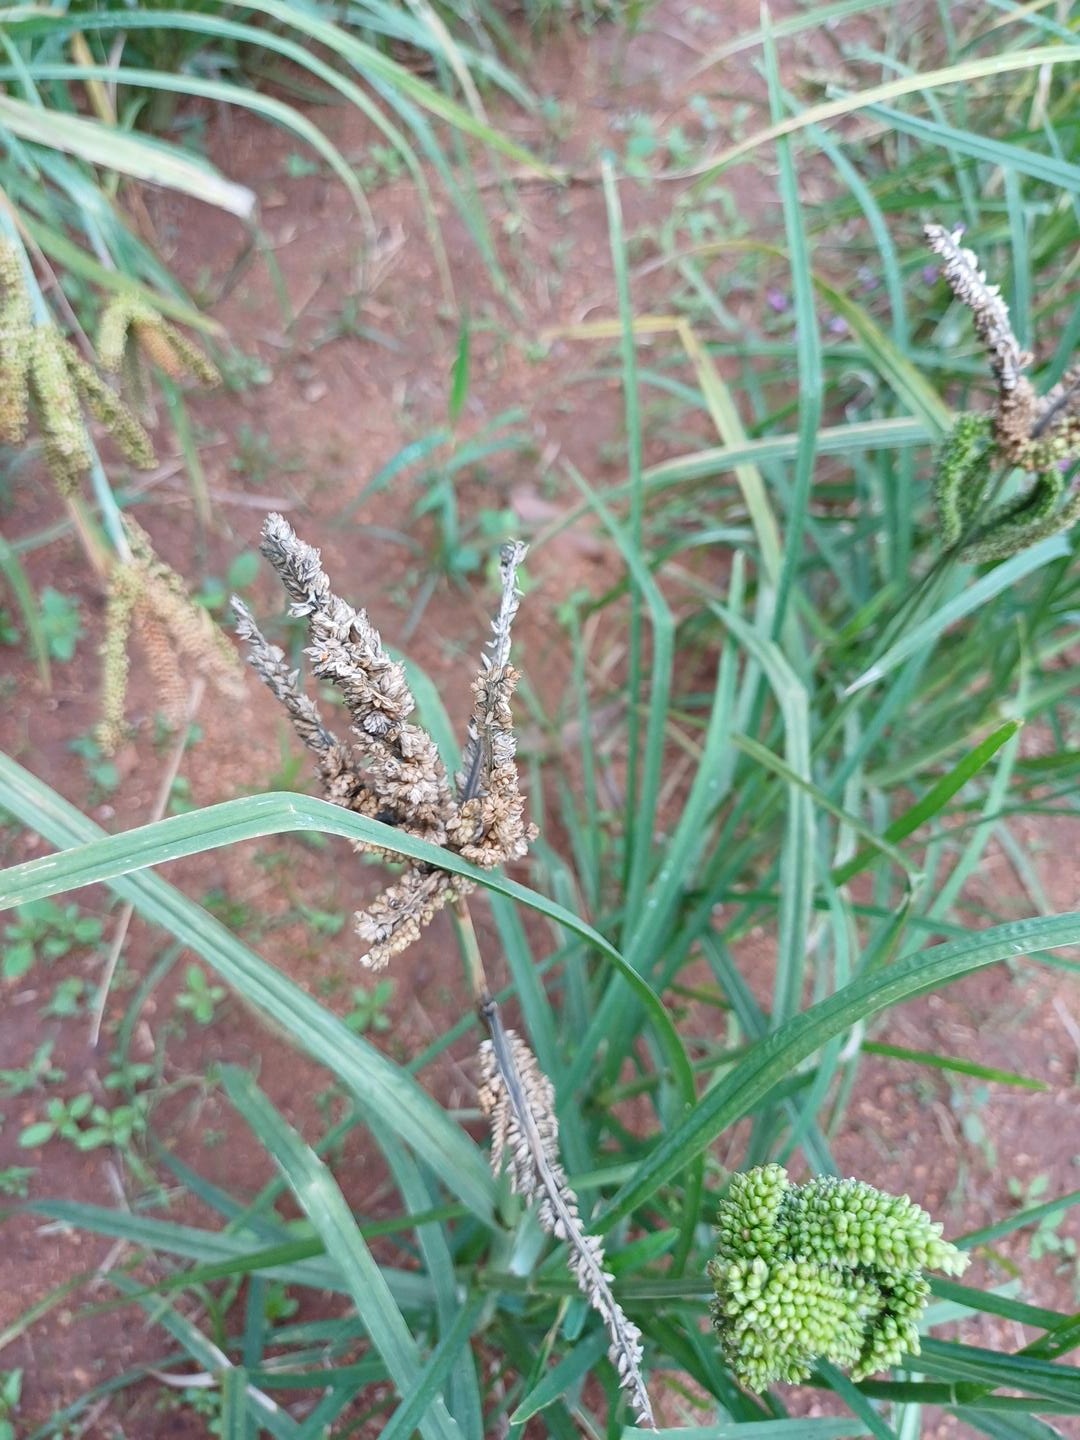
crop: finger millet
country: Kenya
